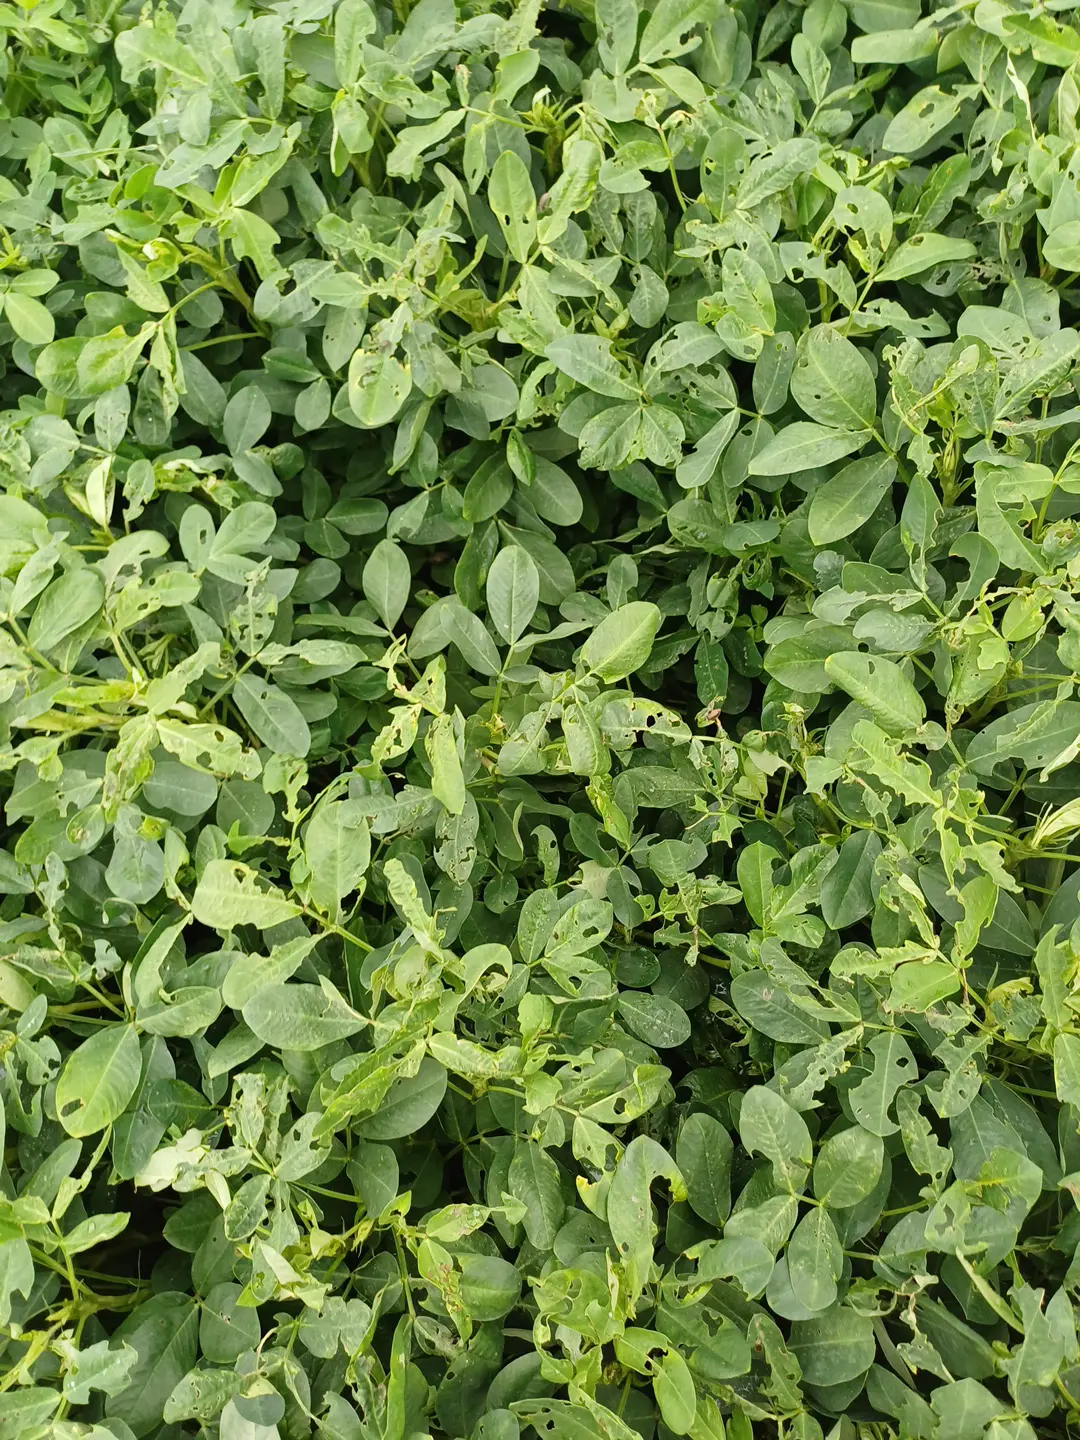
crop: groundnut
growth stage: pegging
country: Kenya
